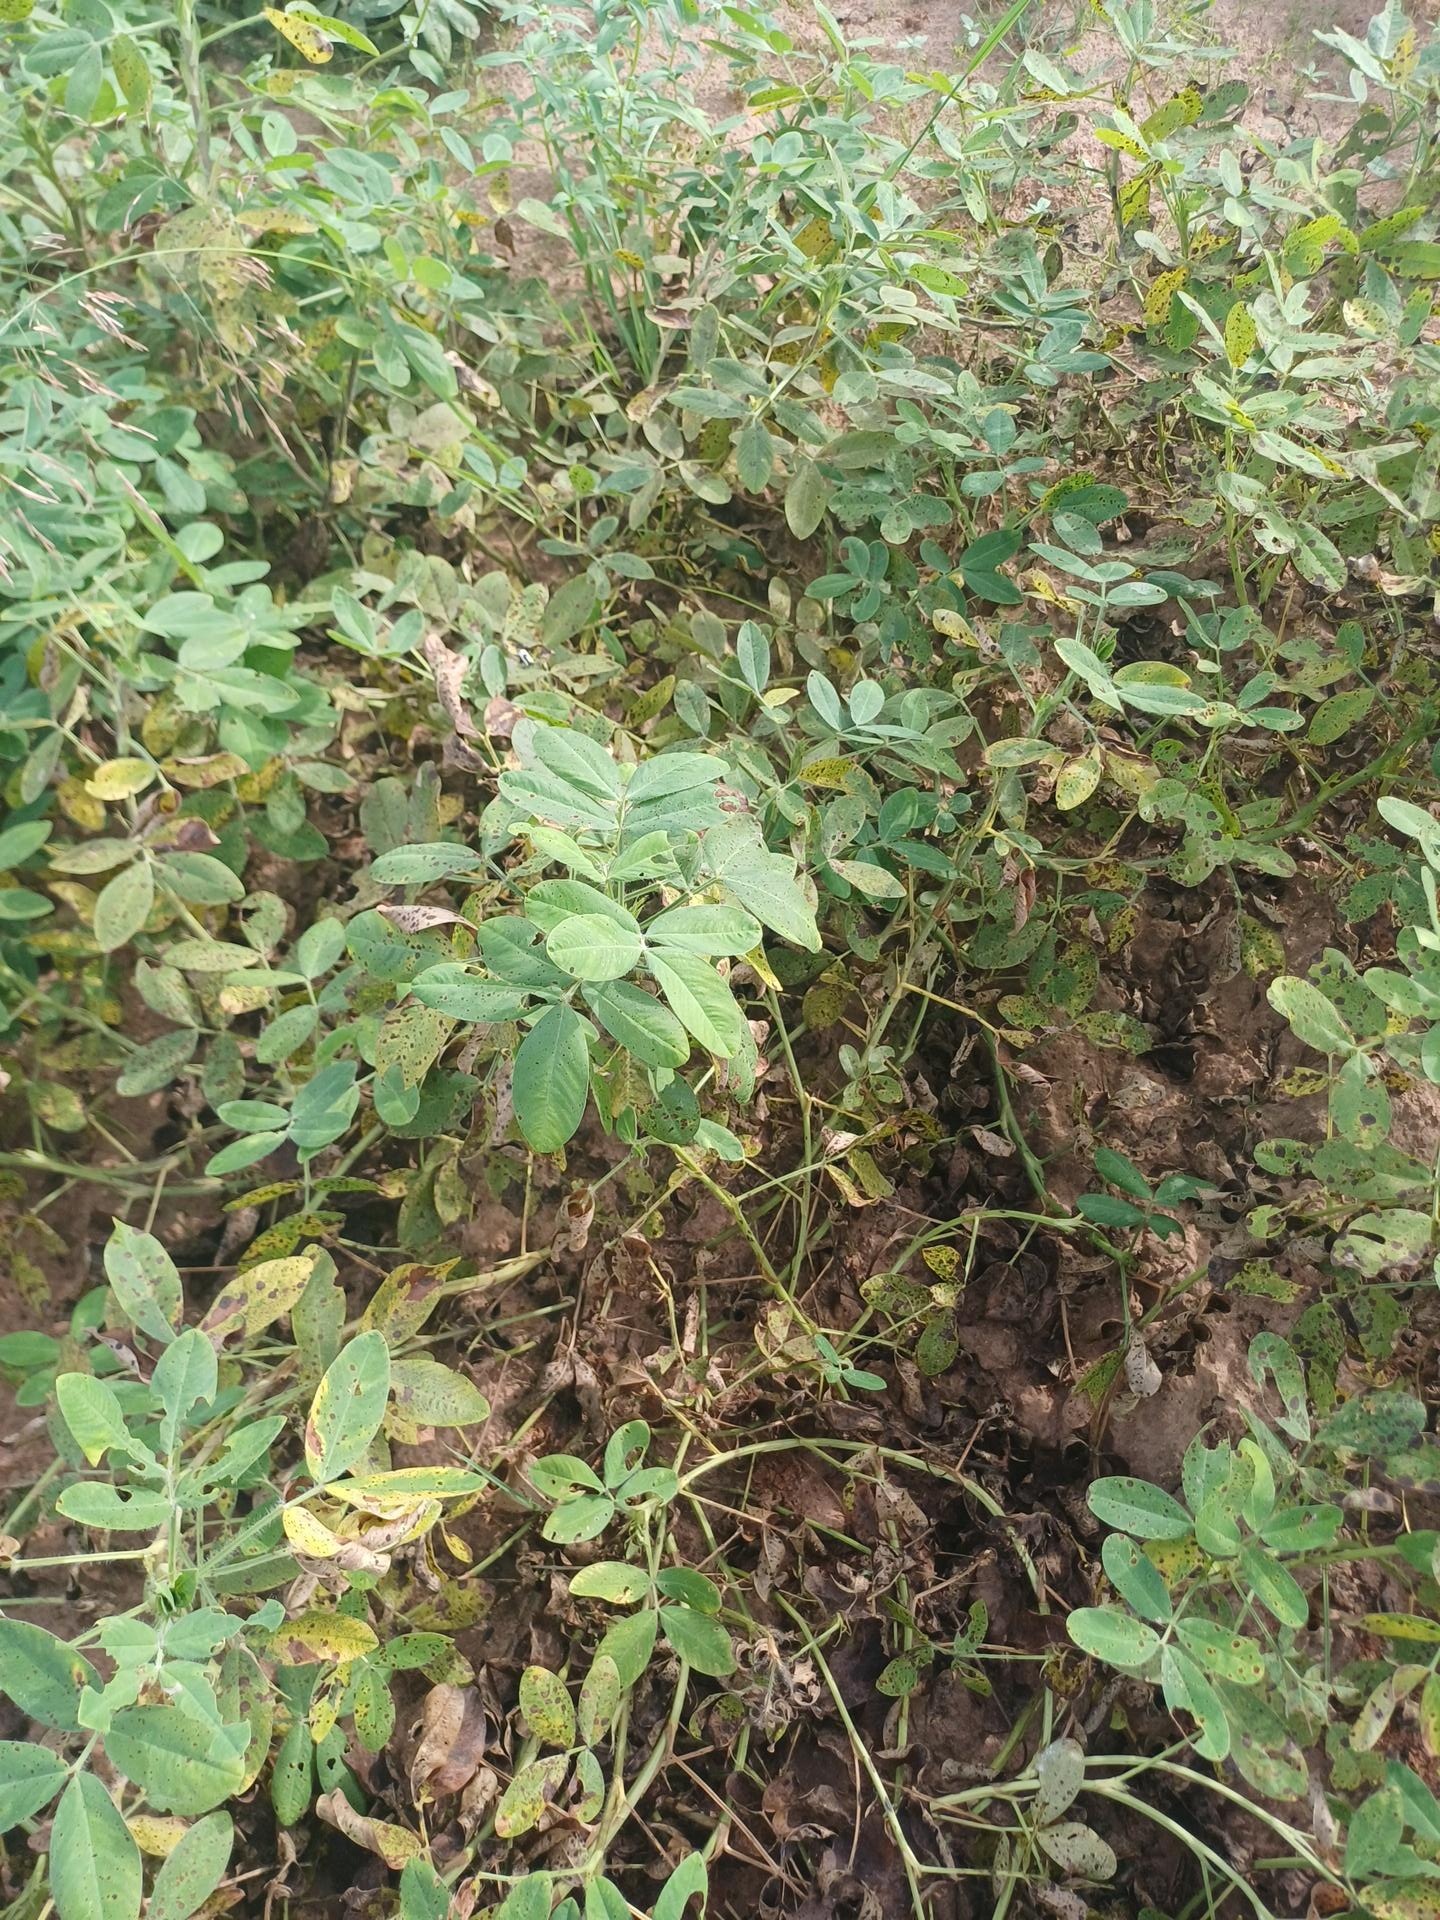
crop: groundnut
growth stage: flowering
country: Senegal
